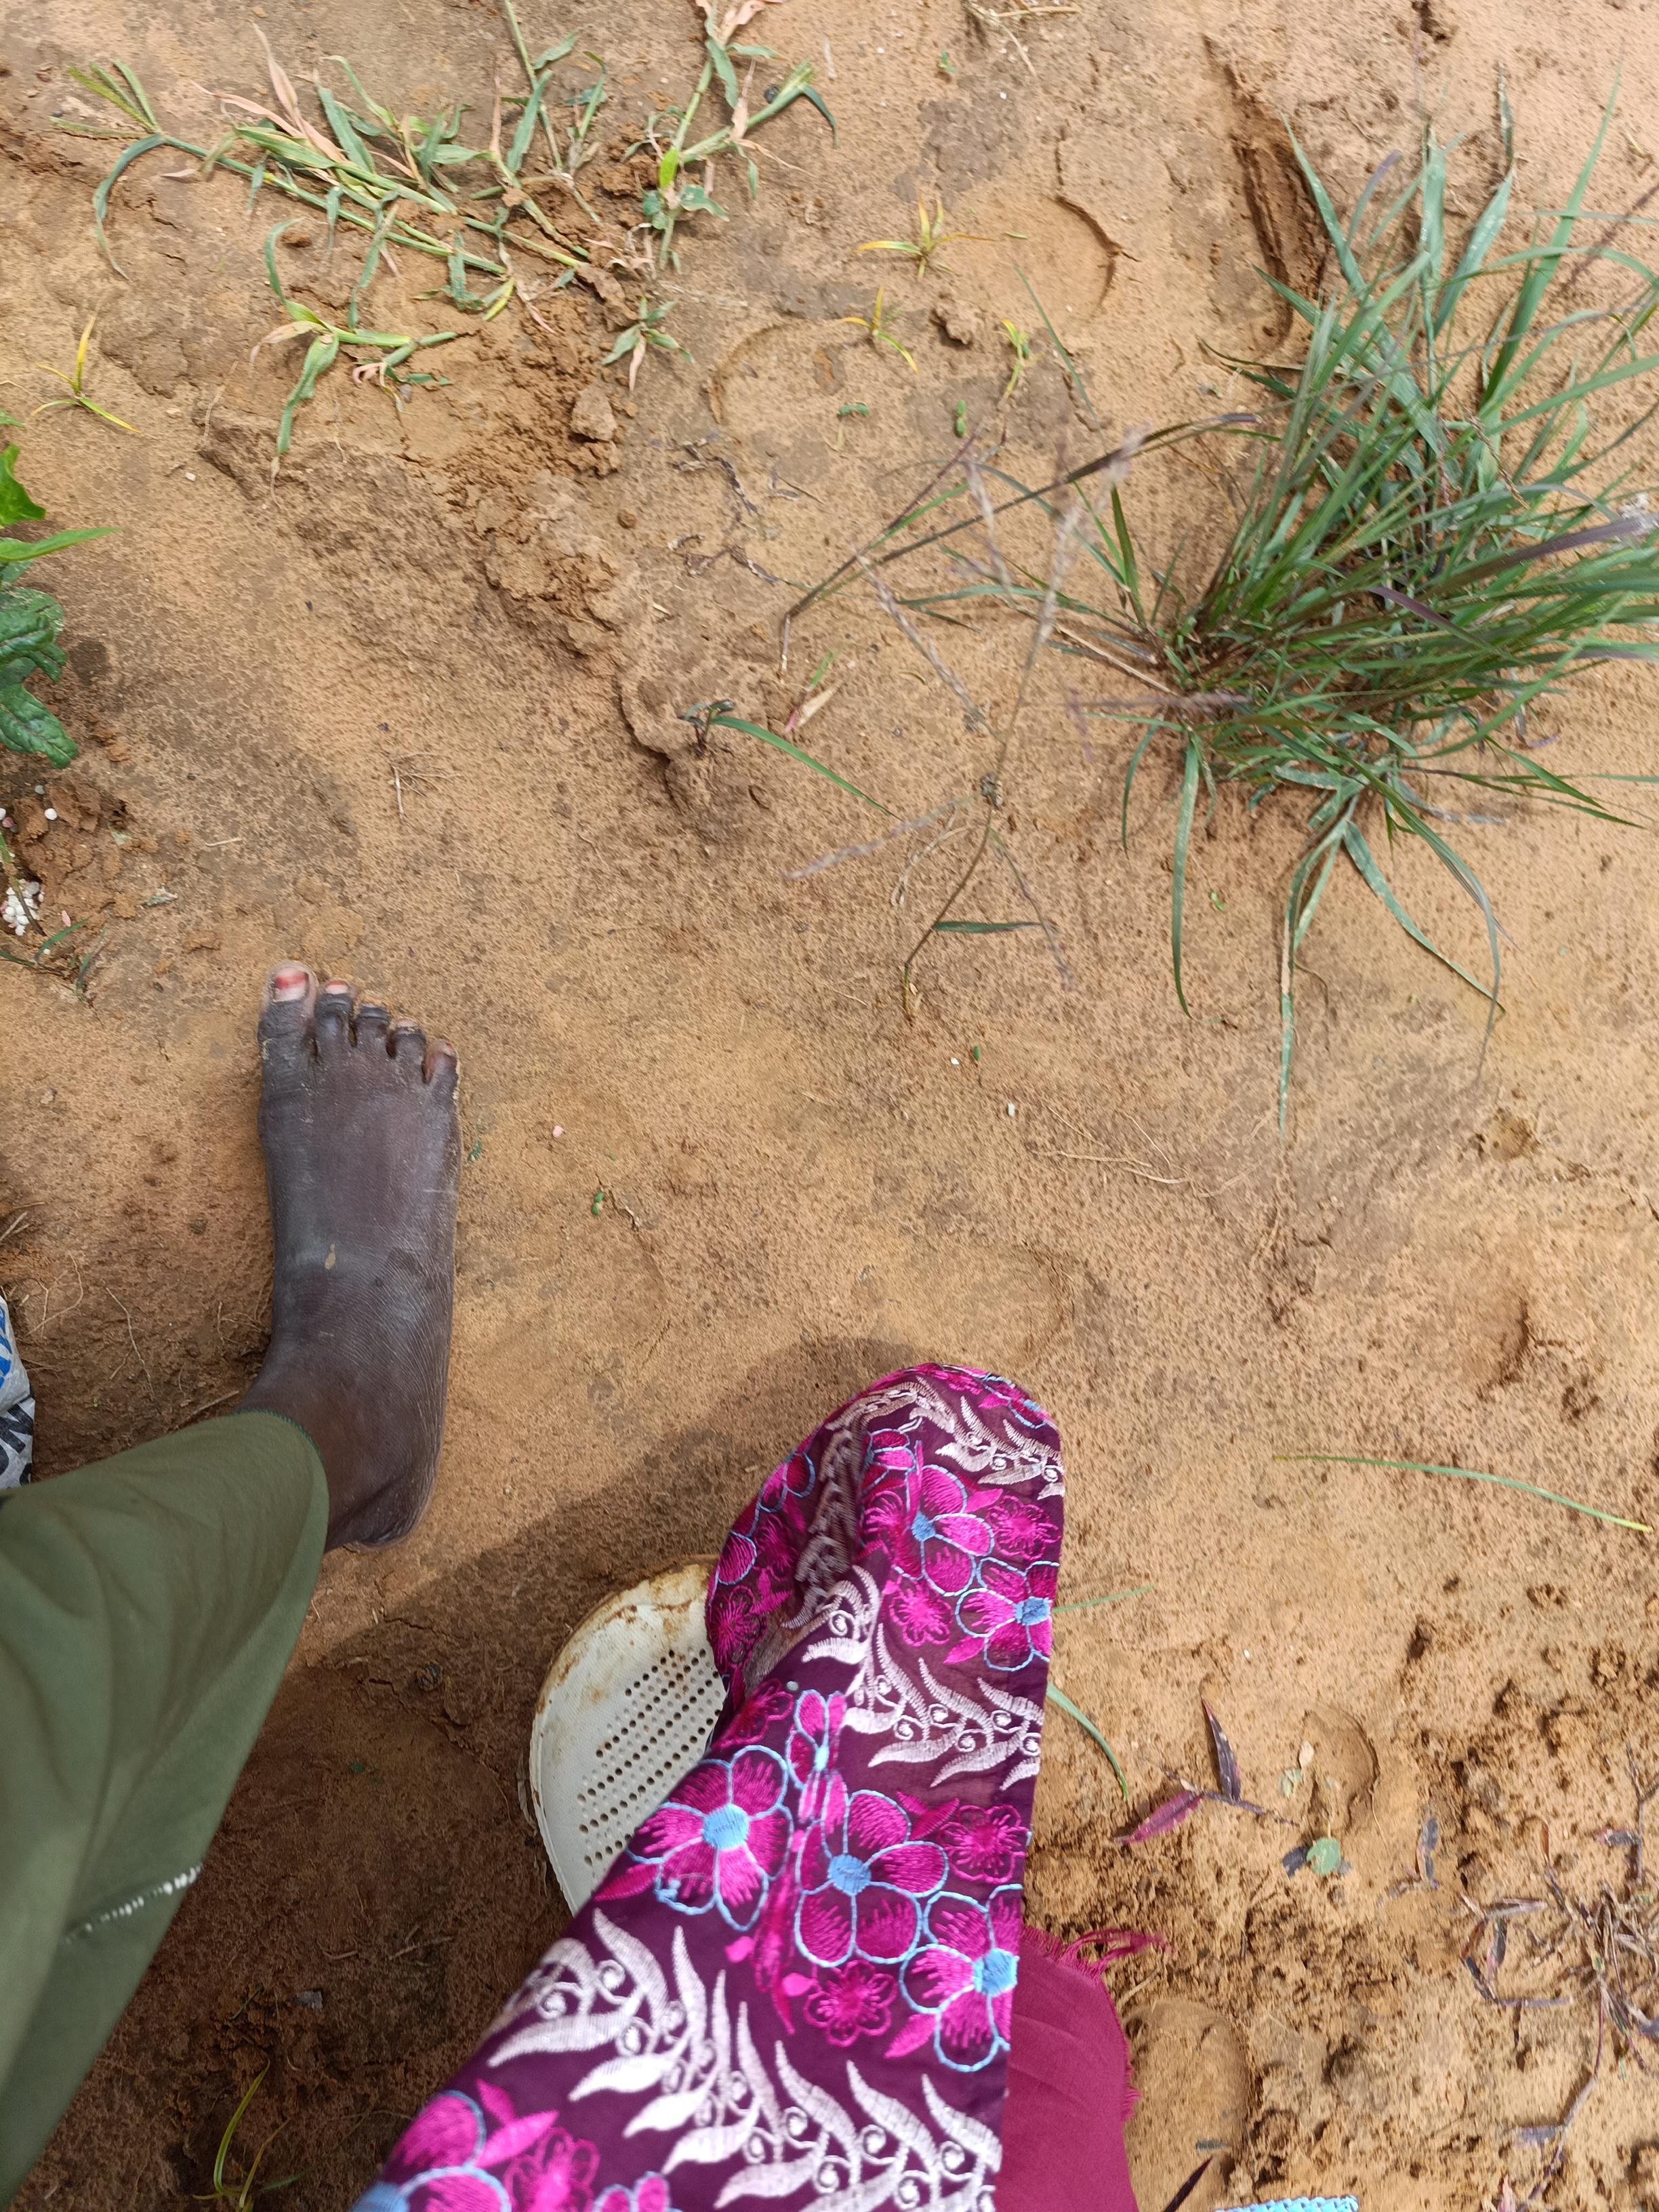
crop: cowpea
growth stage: emergence
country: Nigeria
